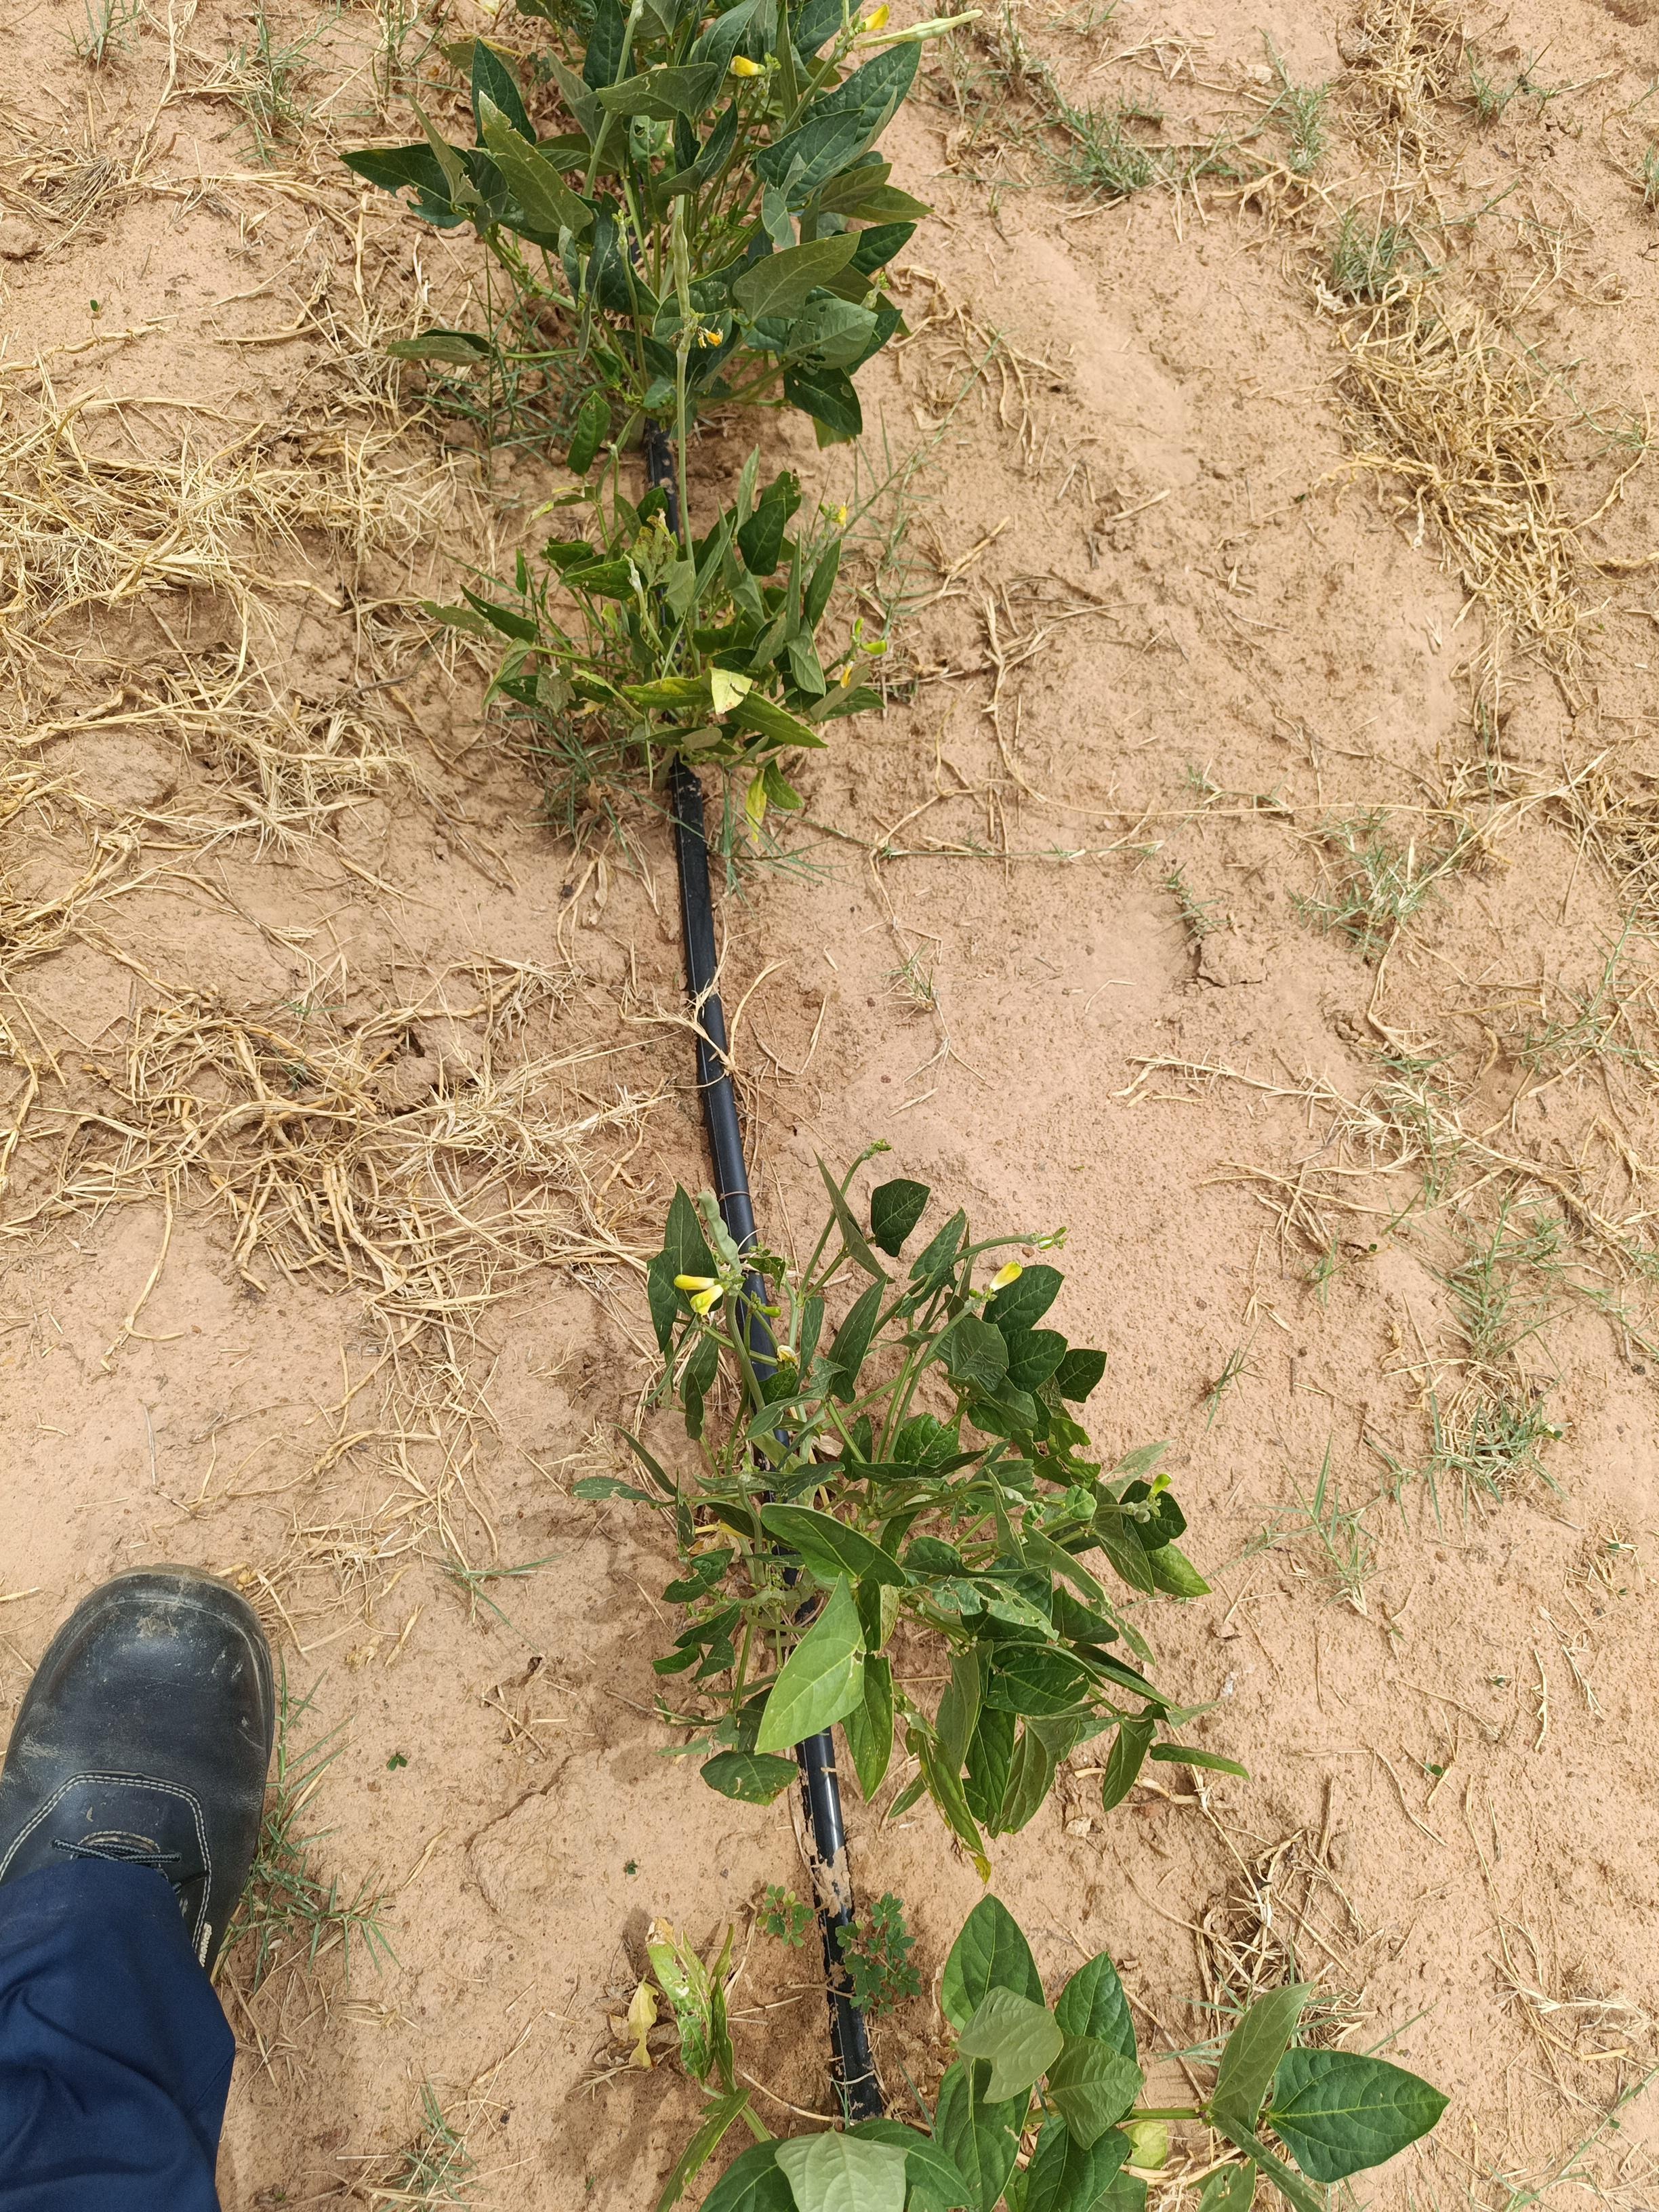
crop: cowpea
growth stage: flowering
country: Nigeria
